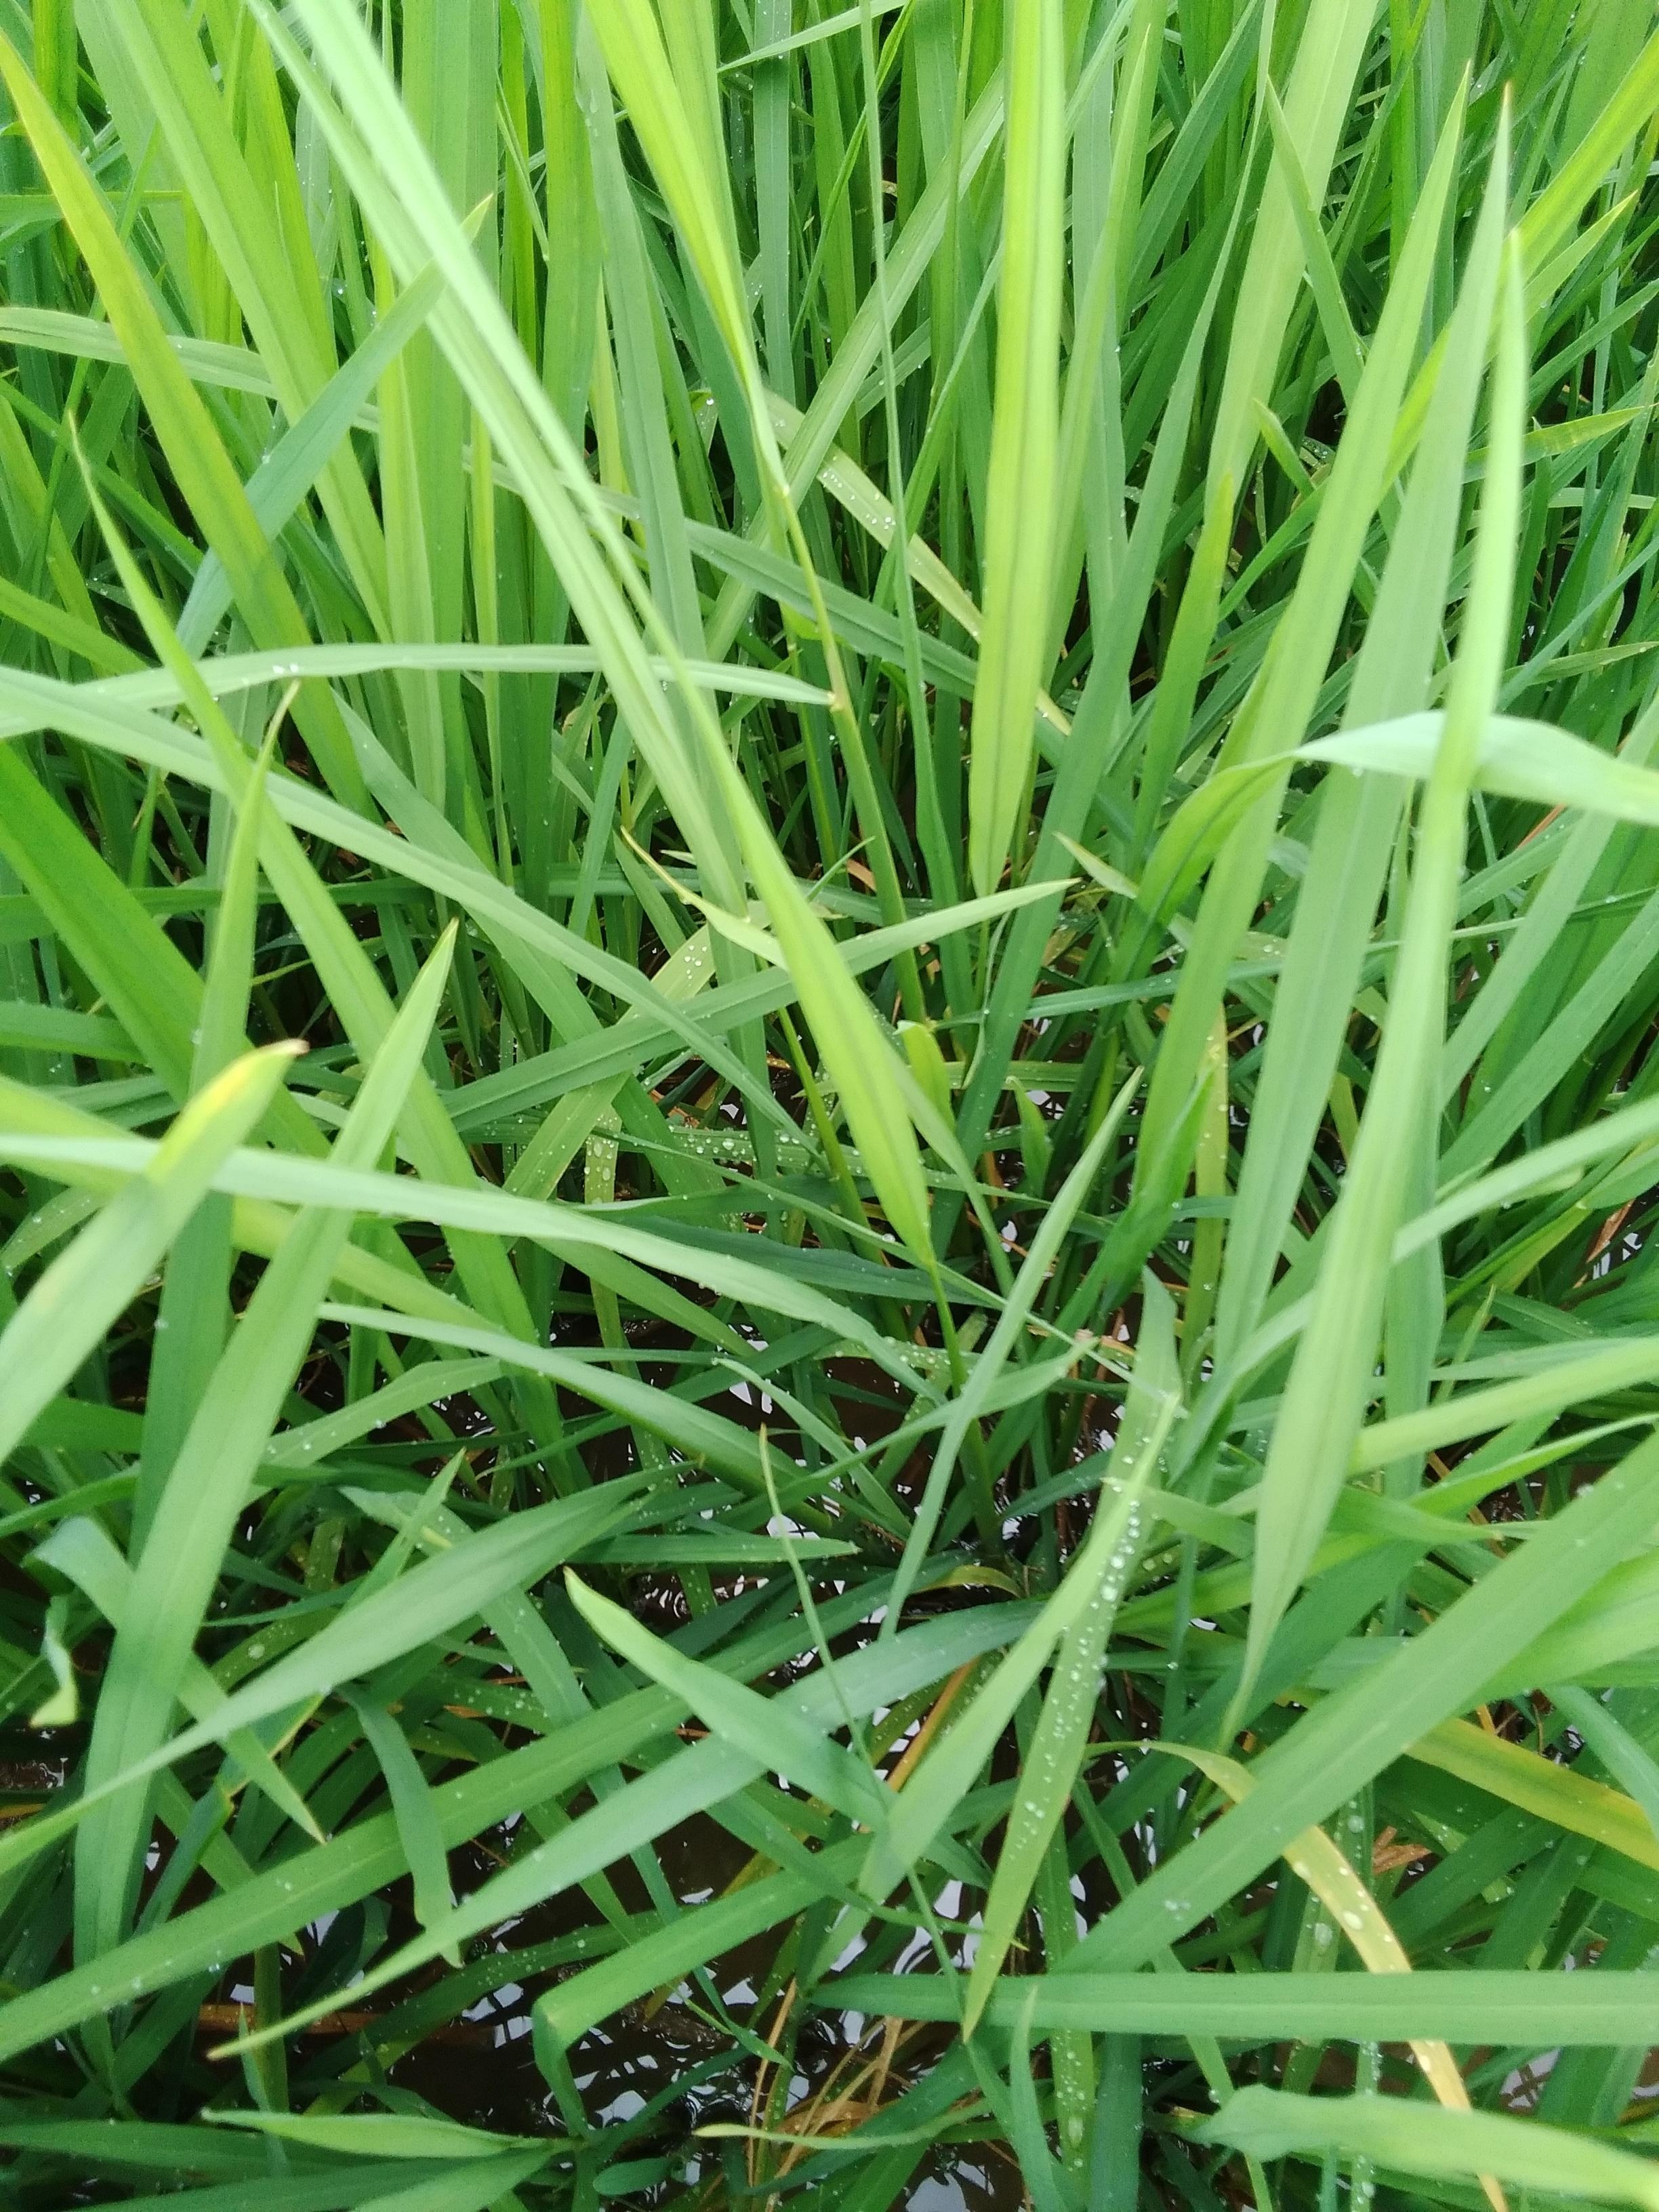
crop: rice
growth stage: booting
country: Nigeria
